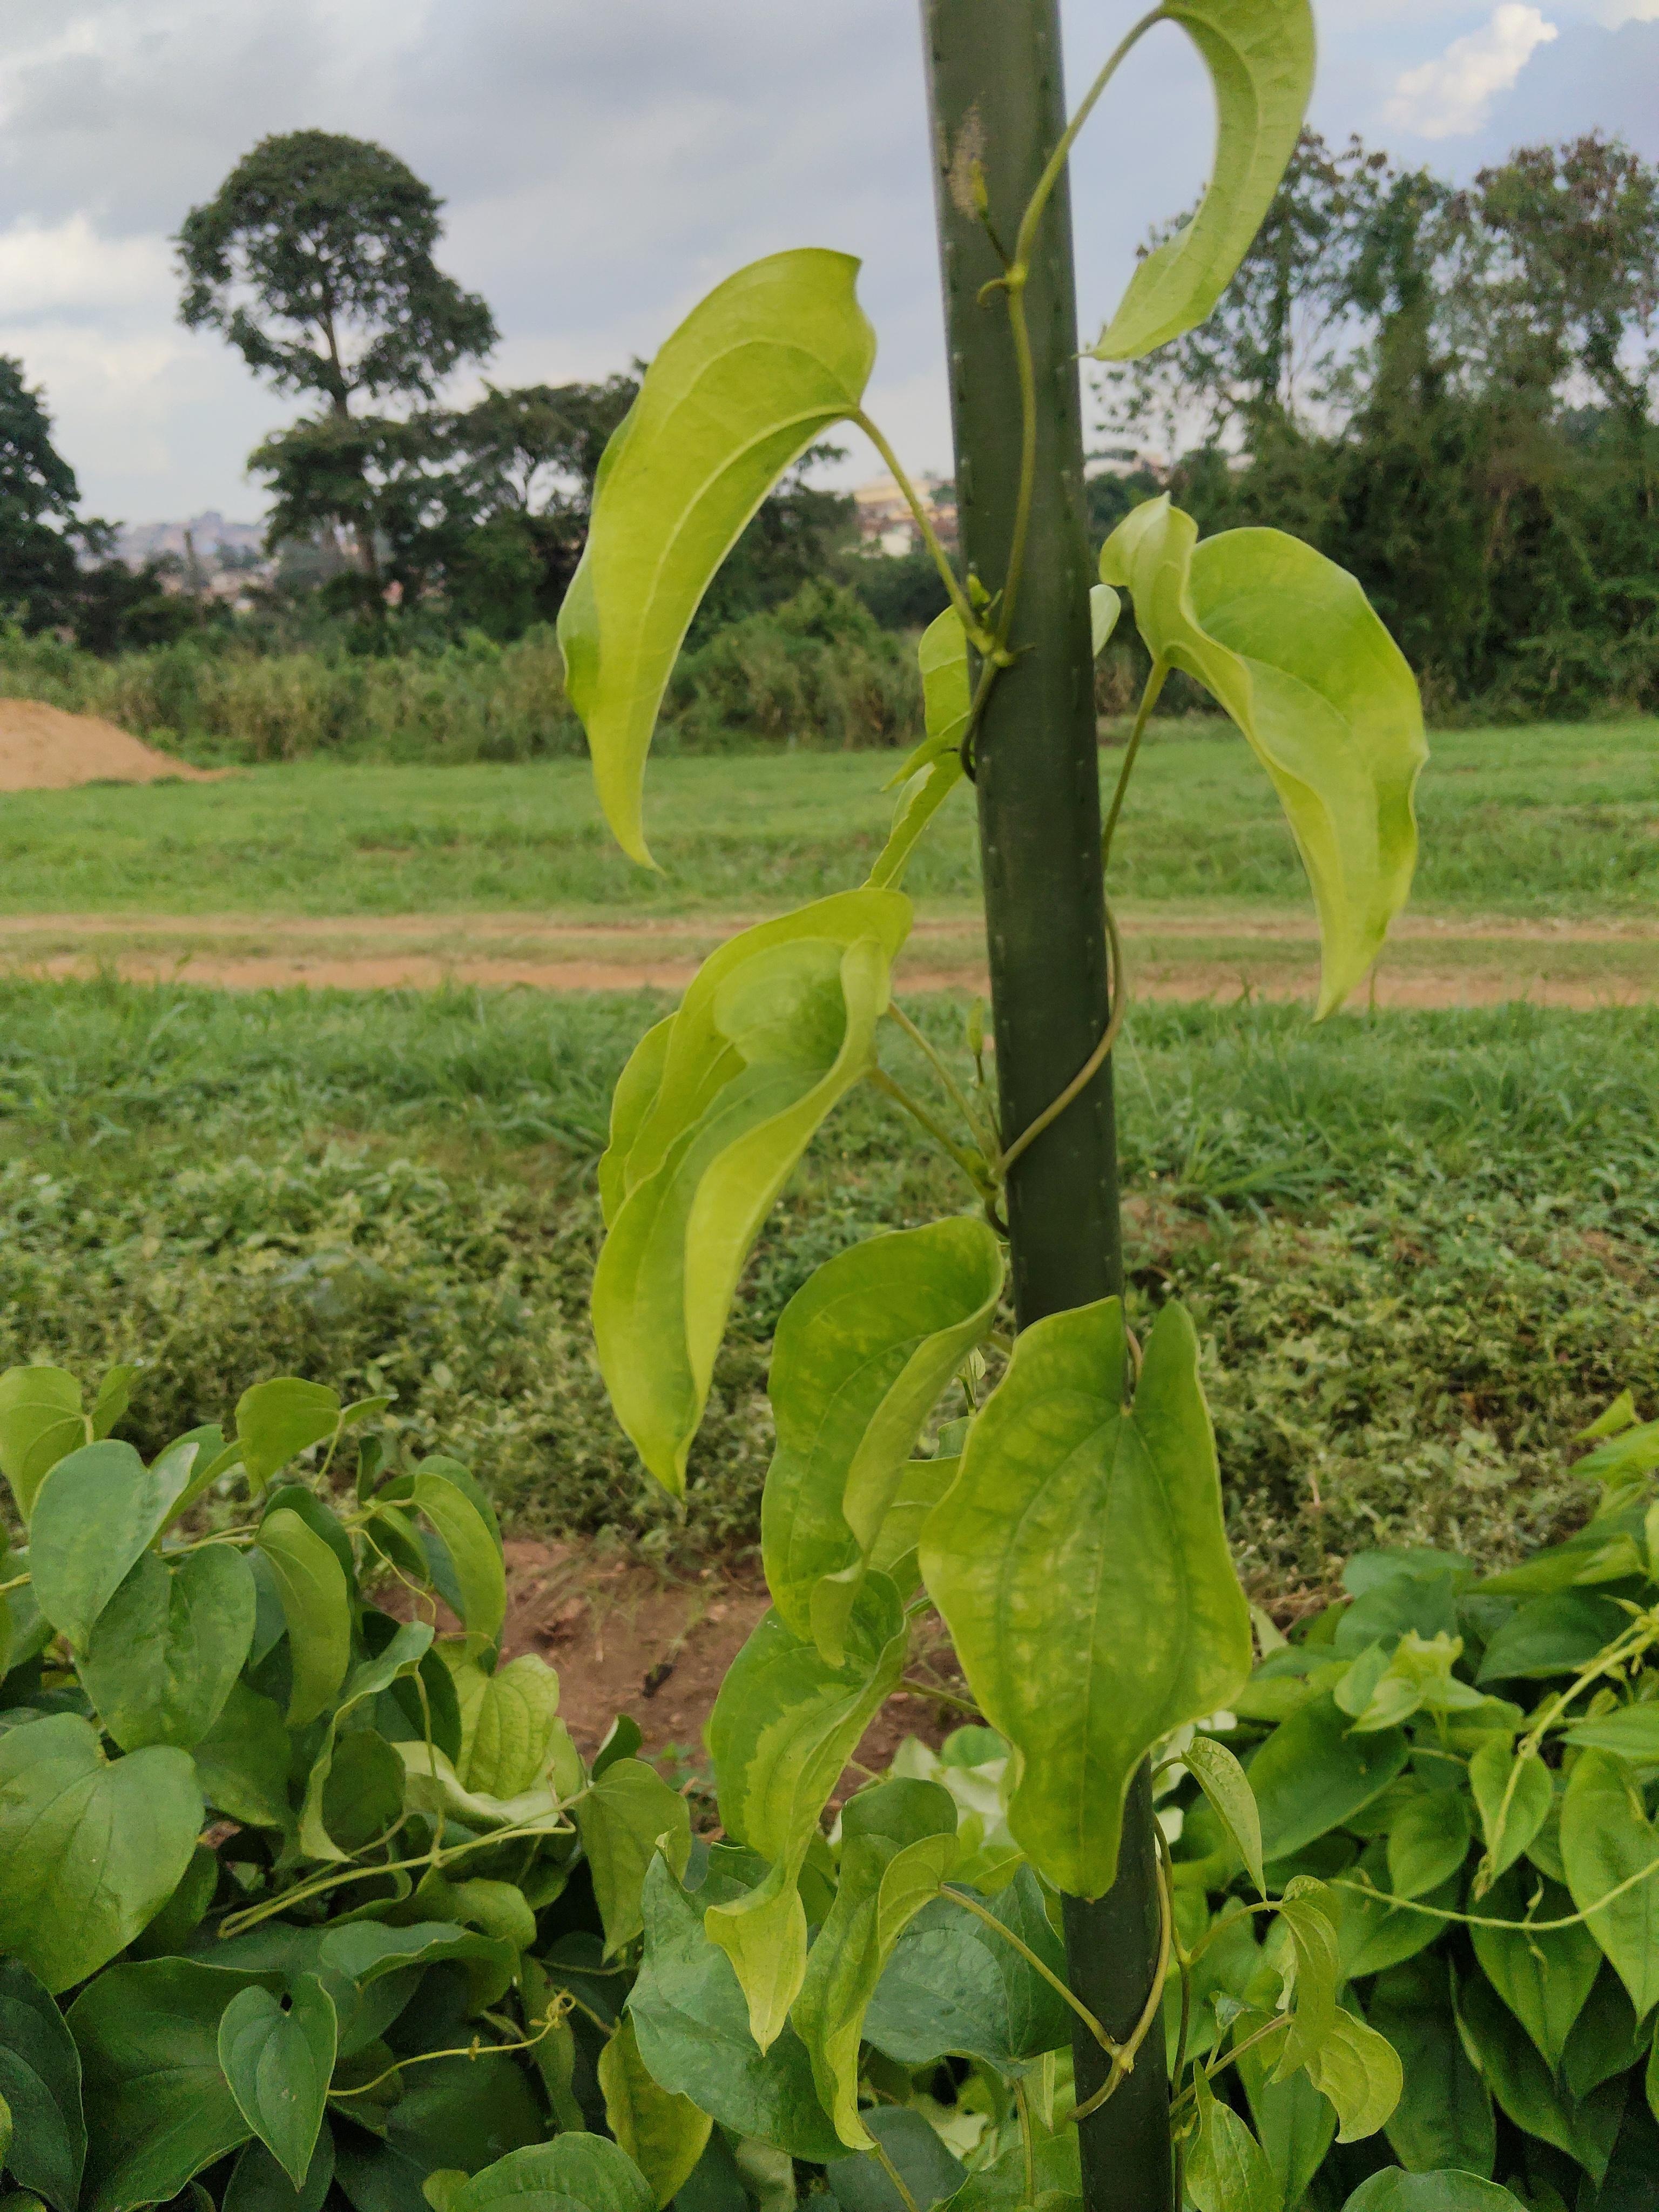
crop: yam
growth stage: flowering
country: Nigeria
